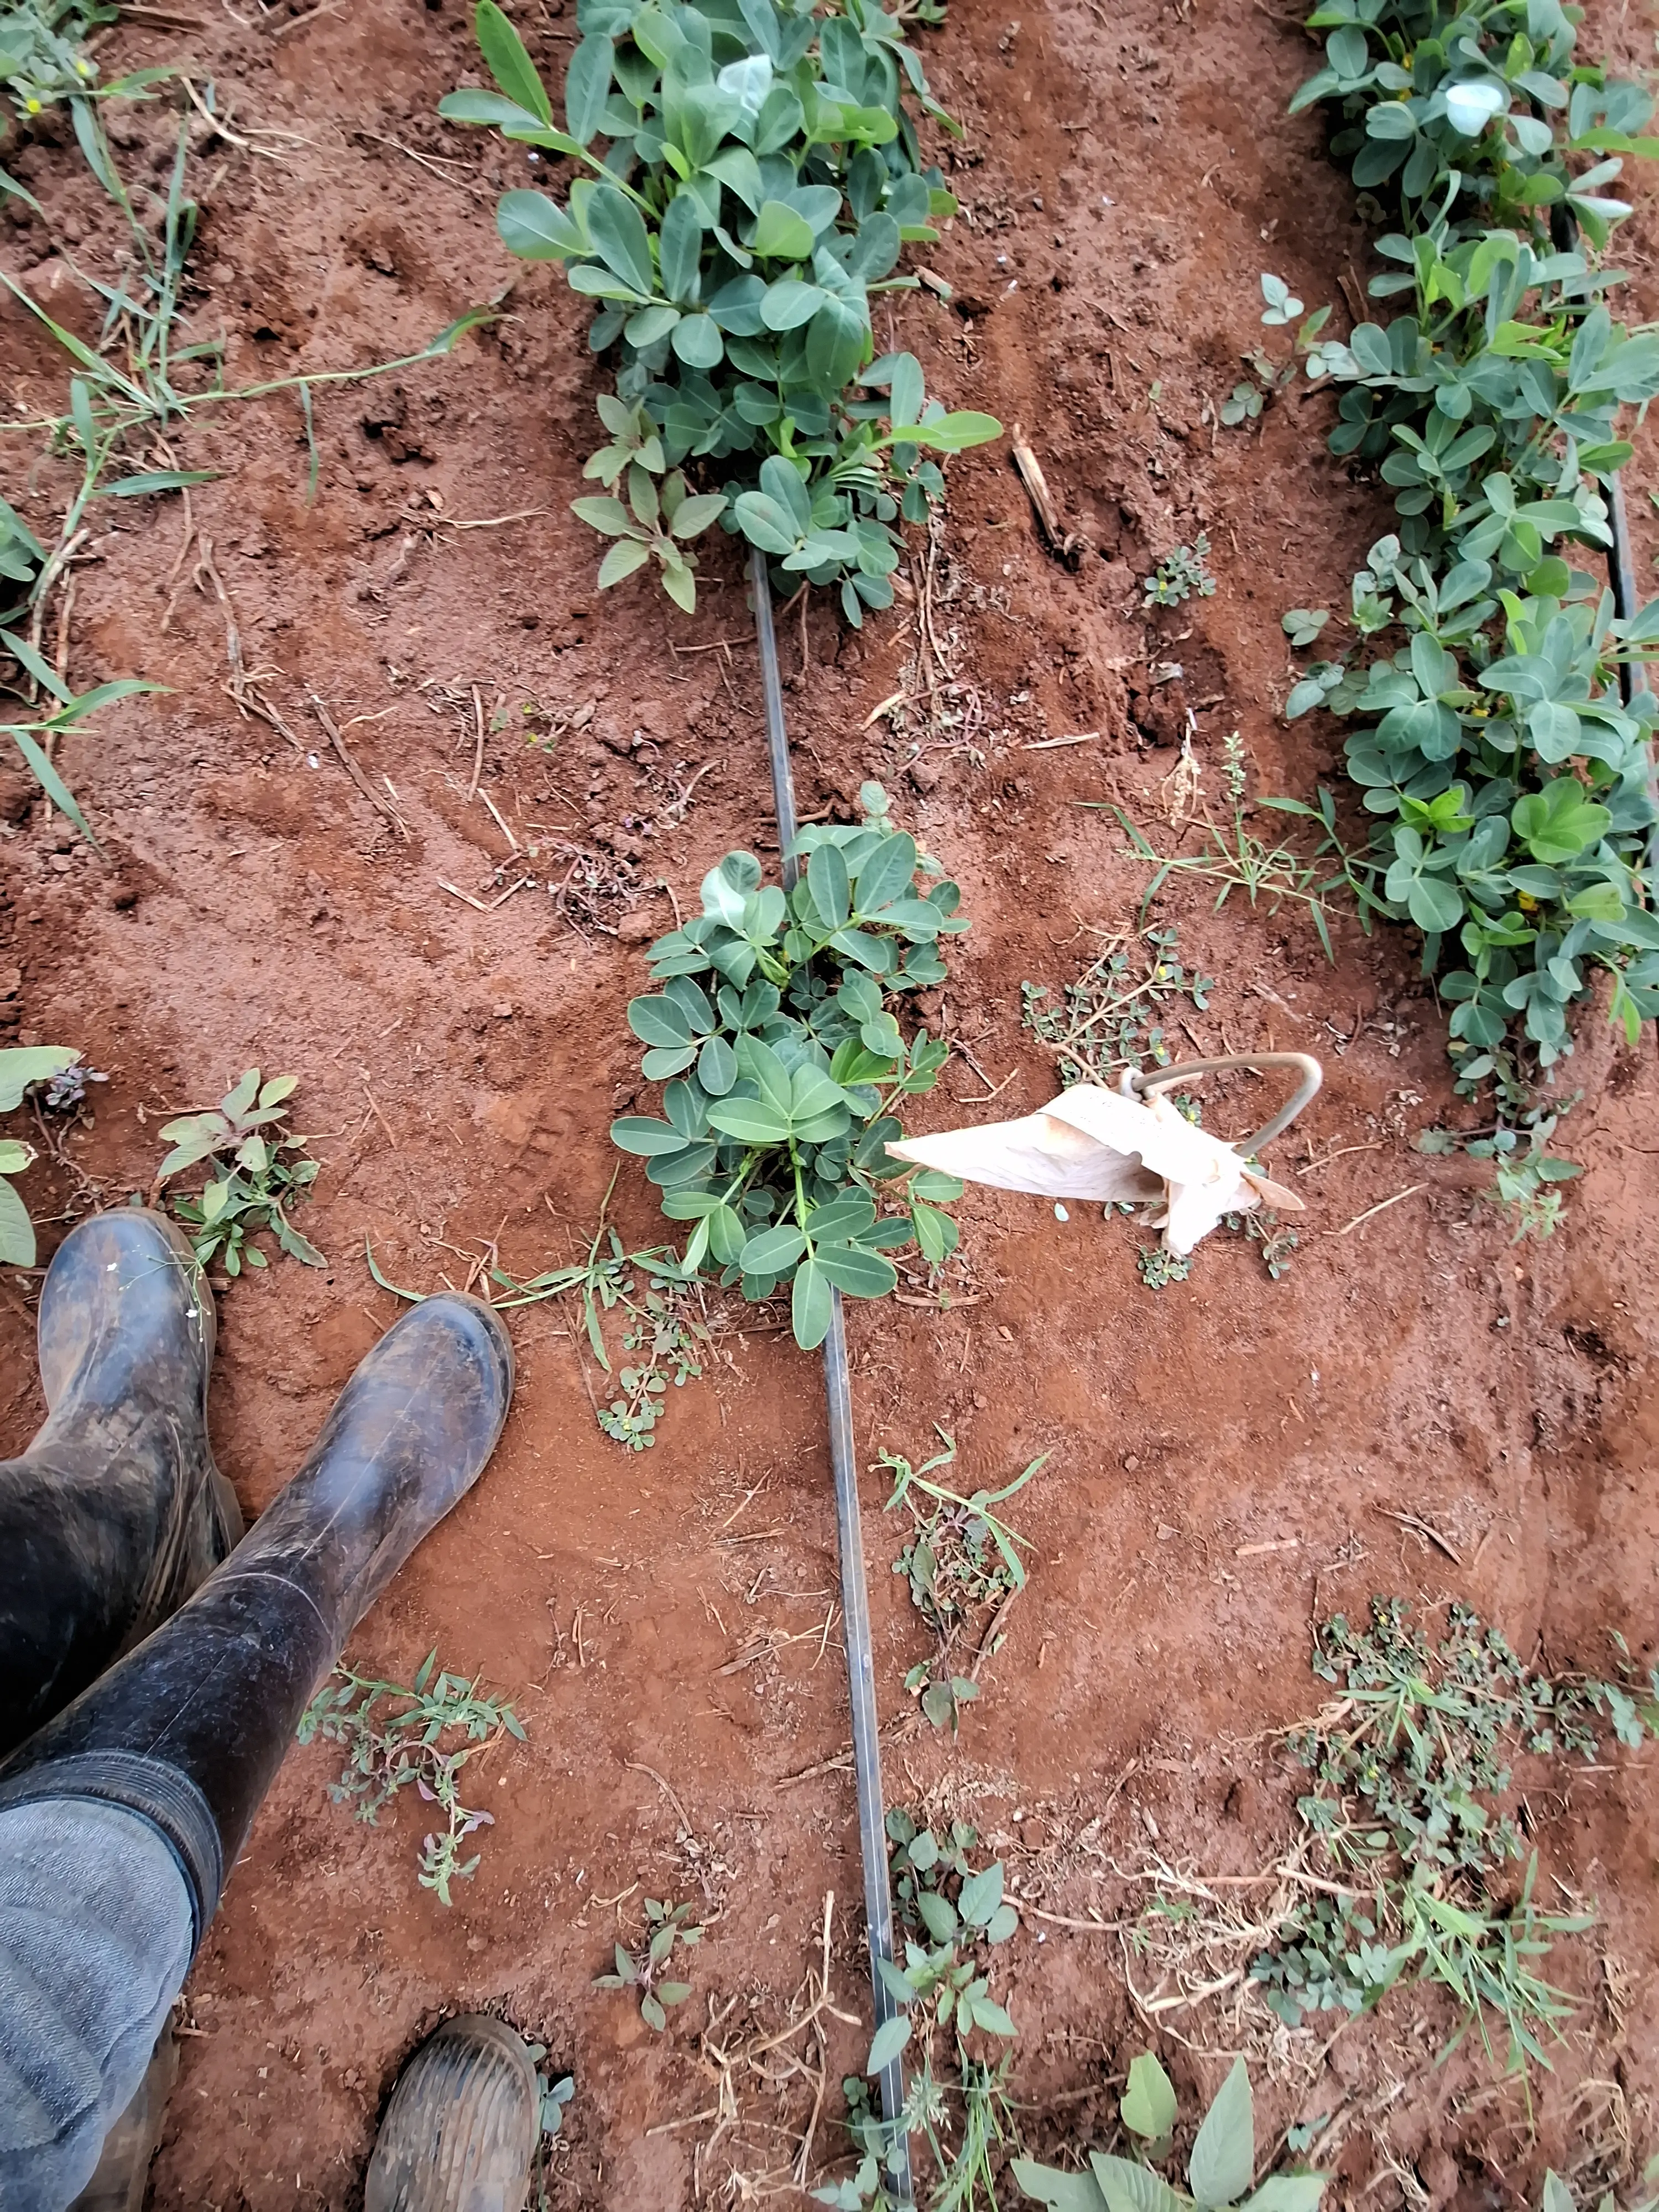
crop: groundnut
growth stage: flowering
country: Kenya
